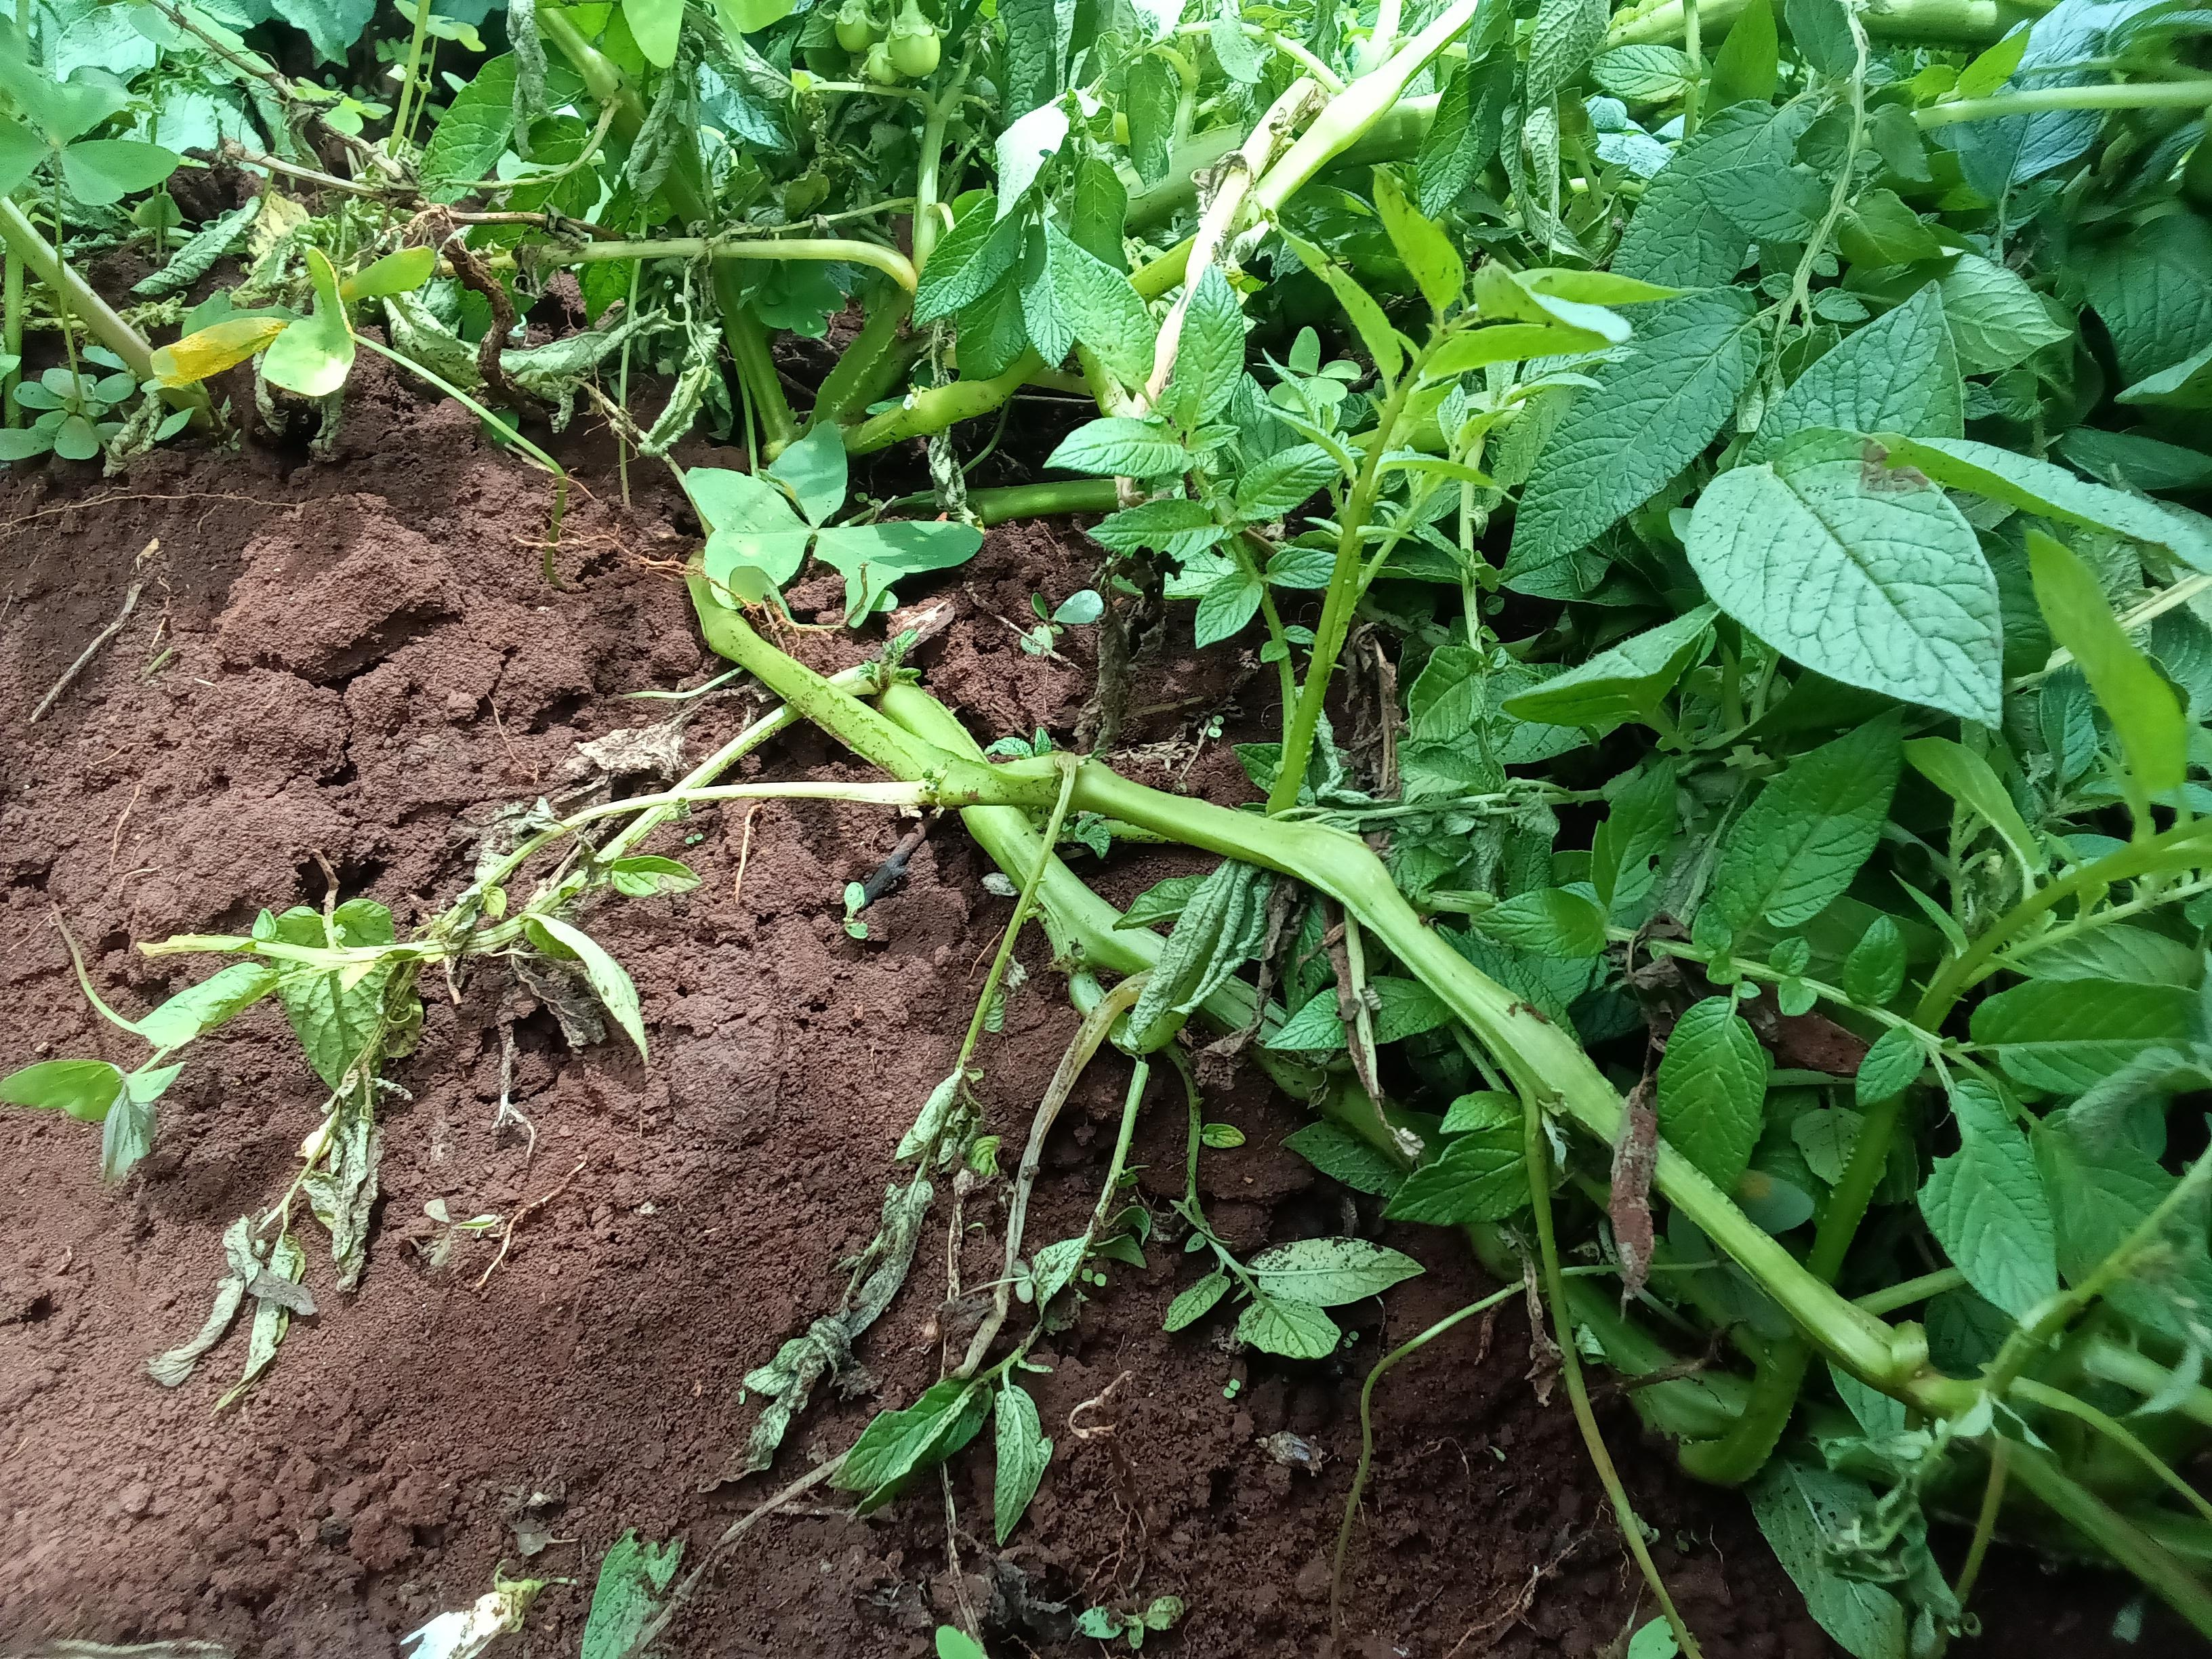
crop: potato
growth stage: flowering
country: Kenya
